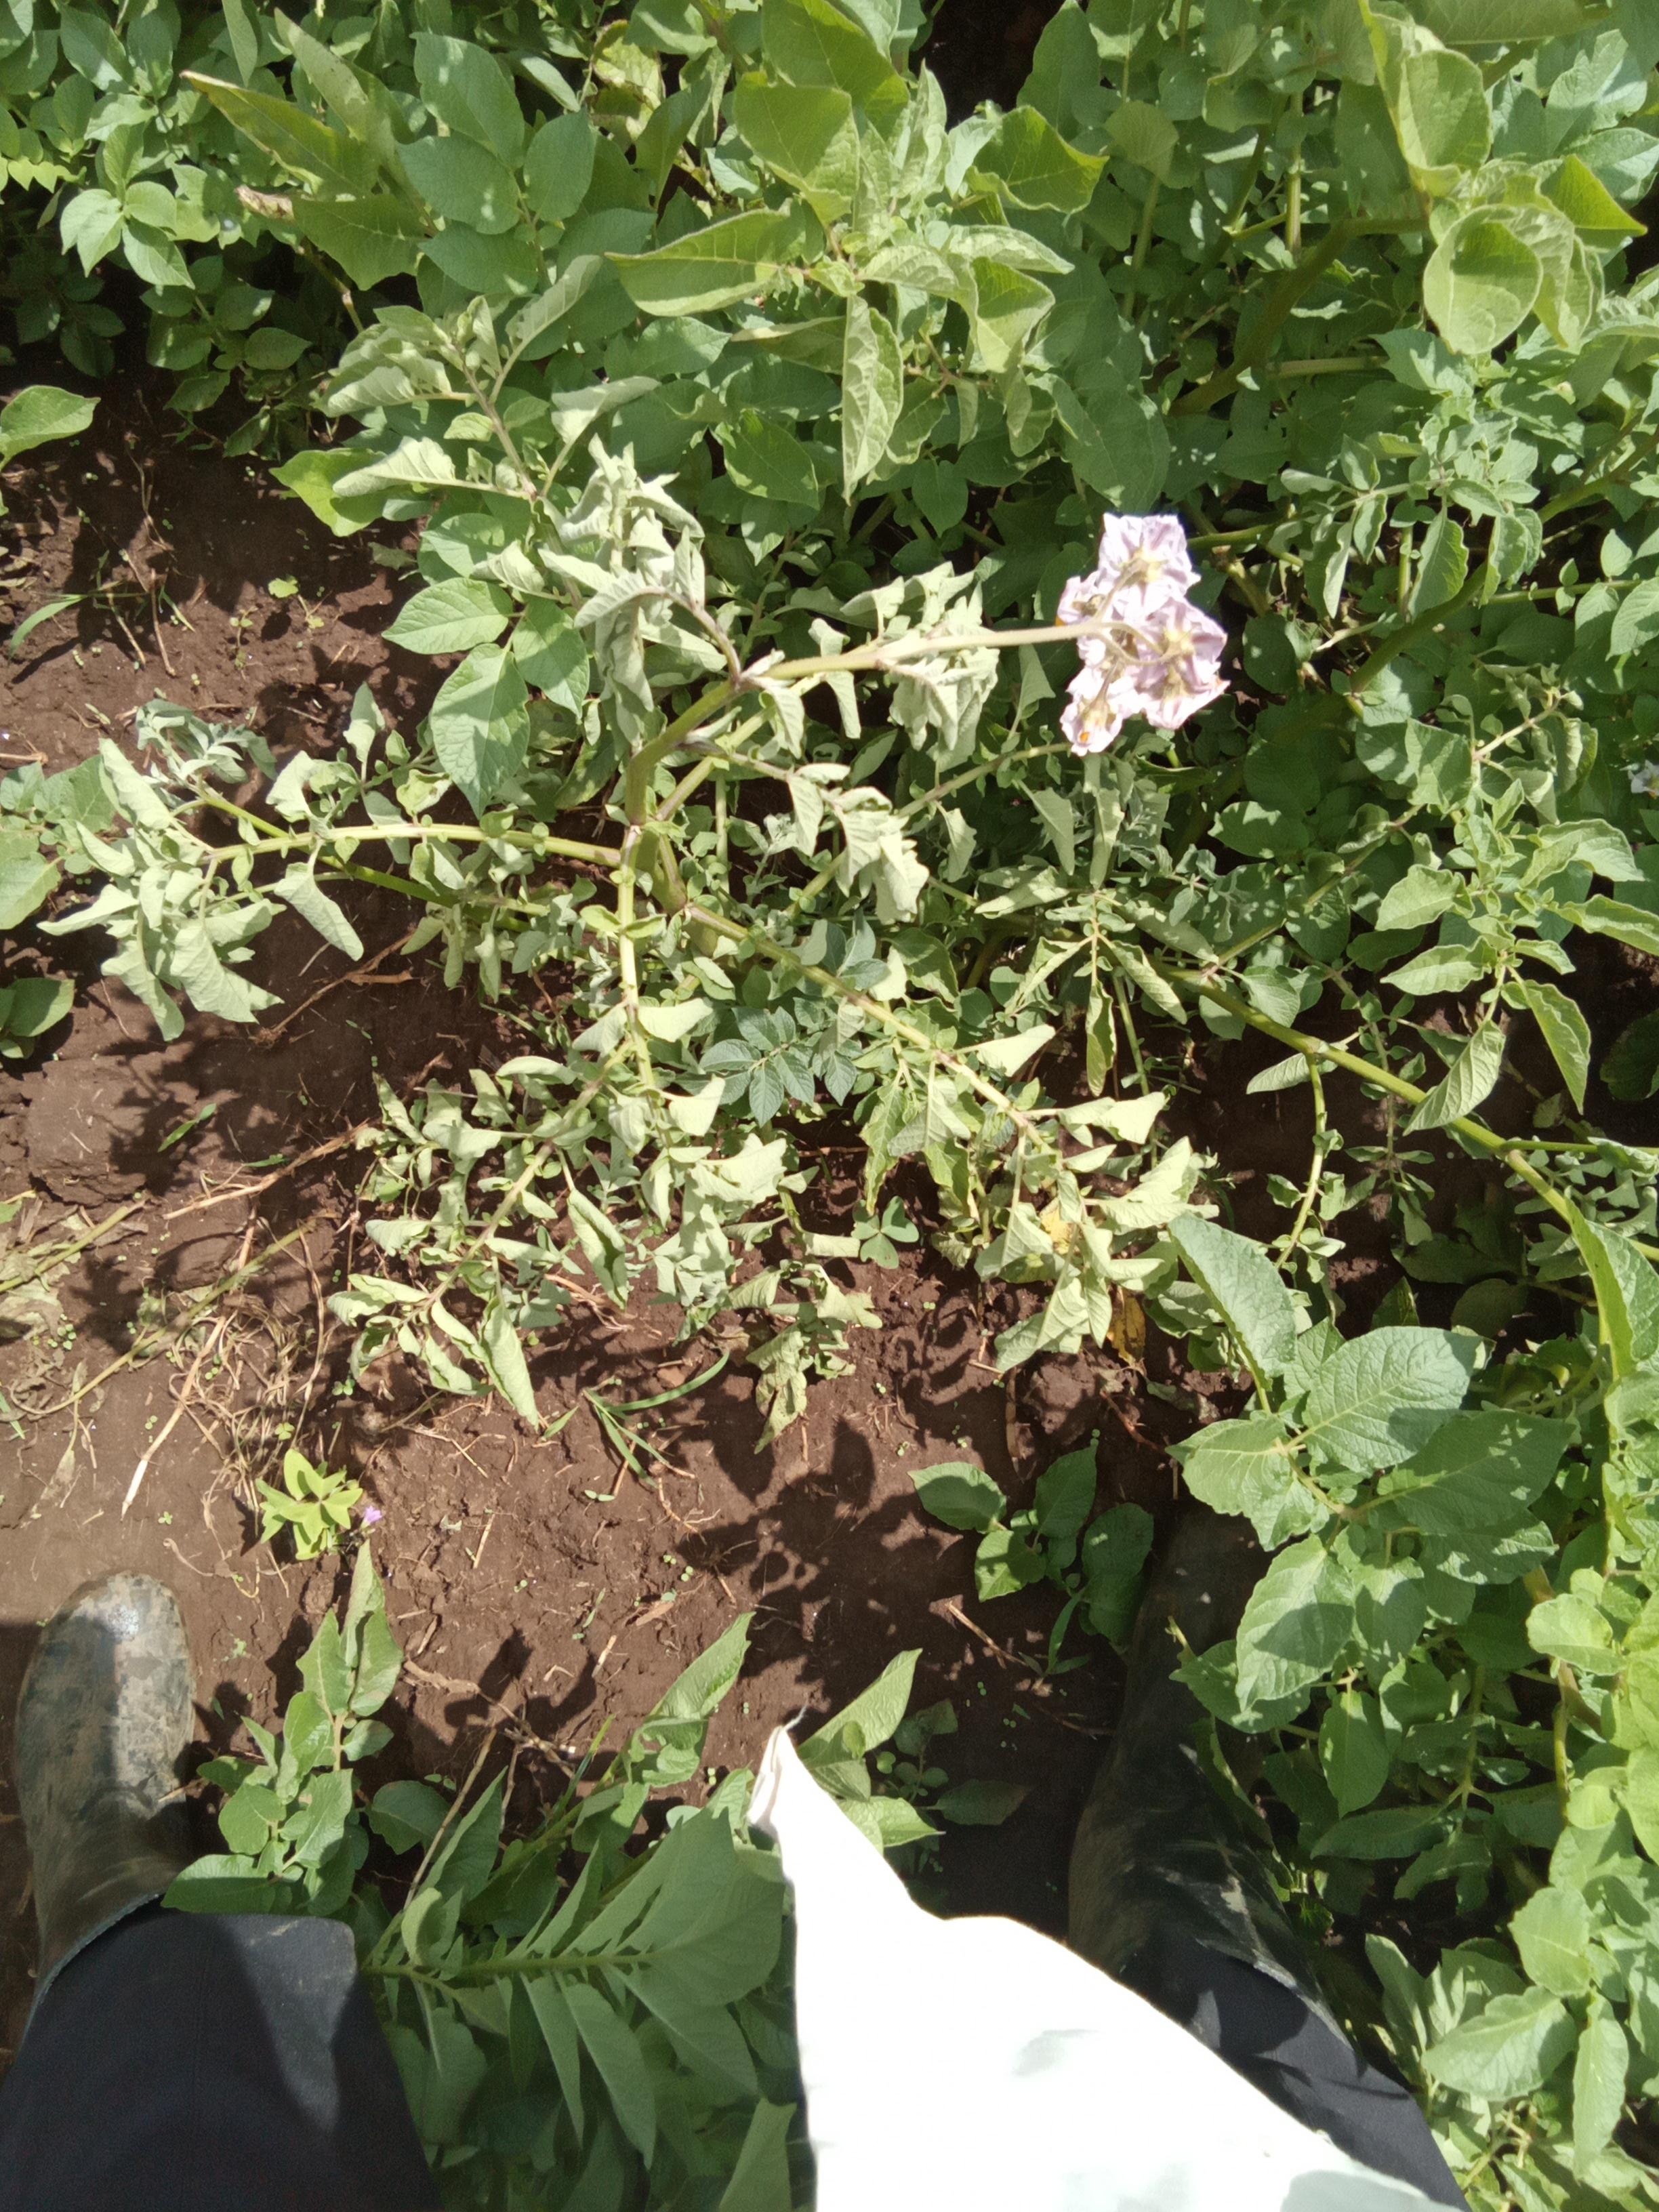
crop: potato
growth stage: flowering
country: Kenya
